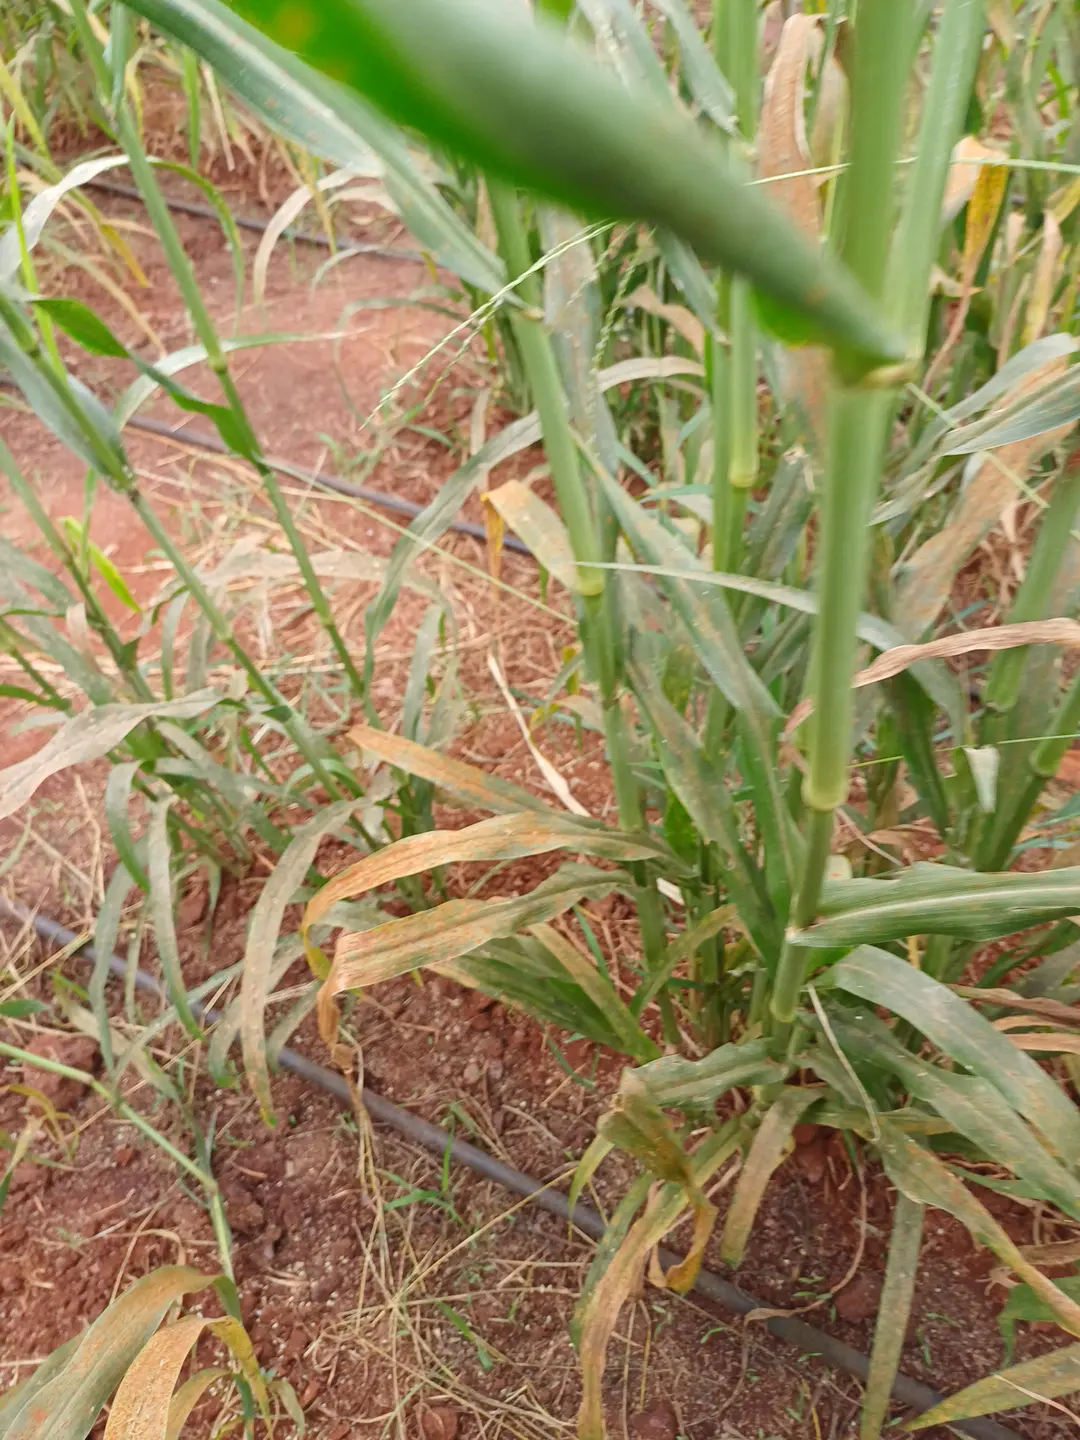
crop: pearl millet
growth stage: filling grain
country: Kenya
